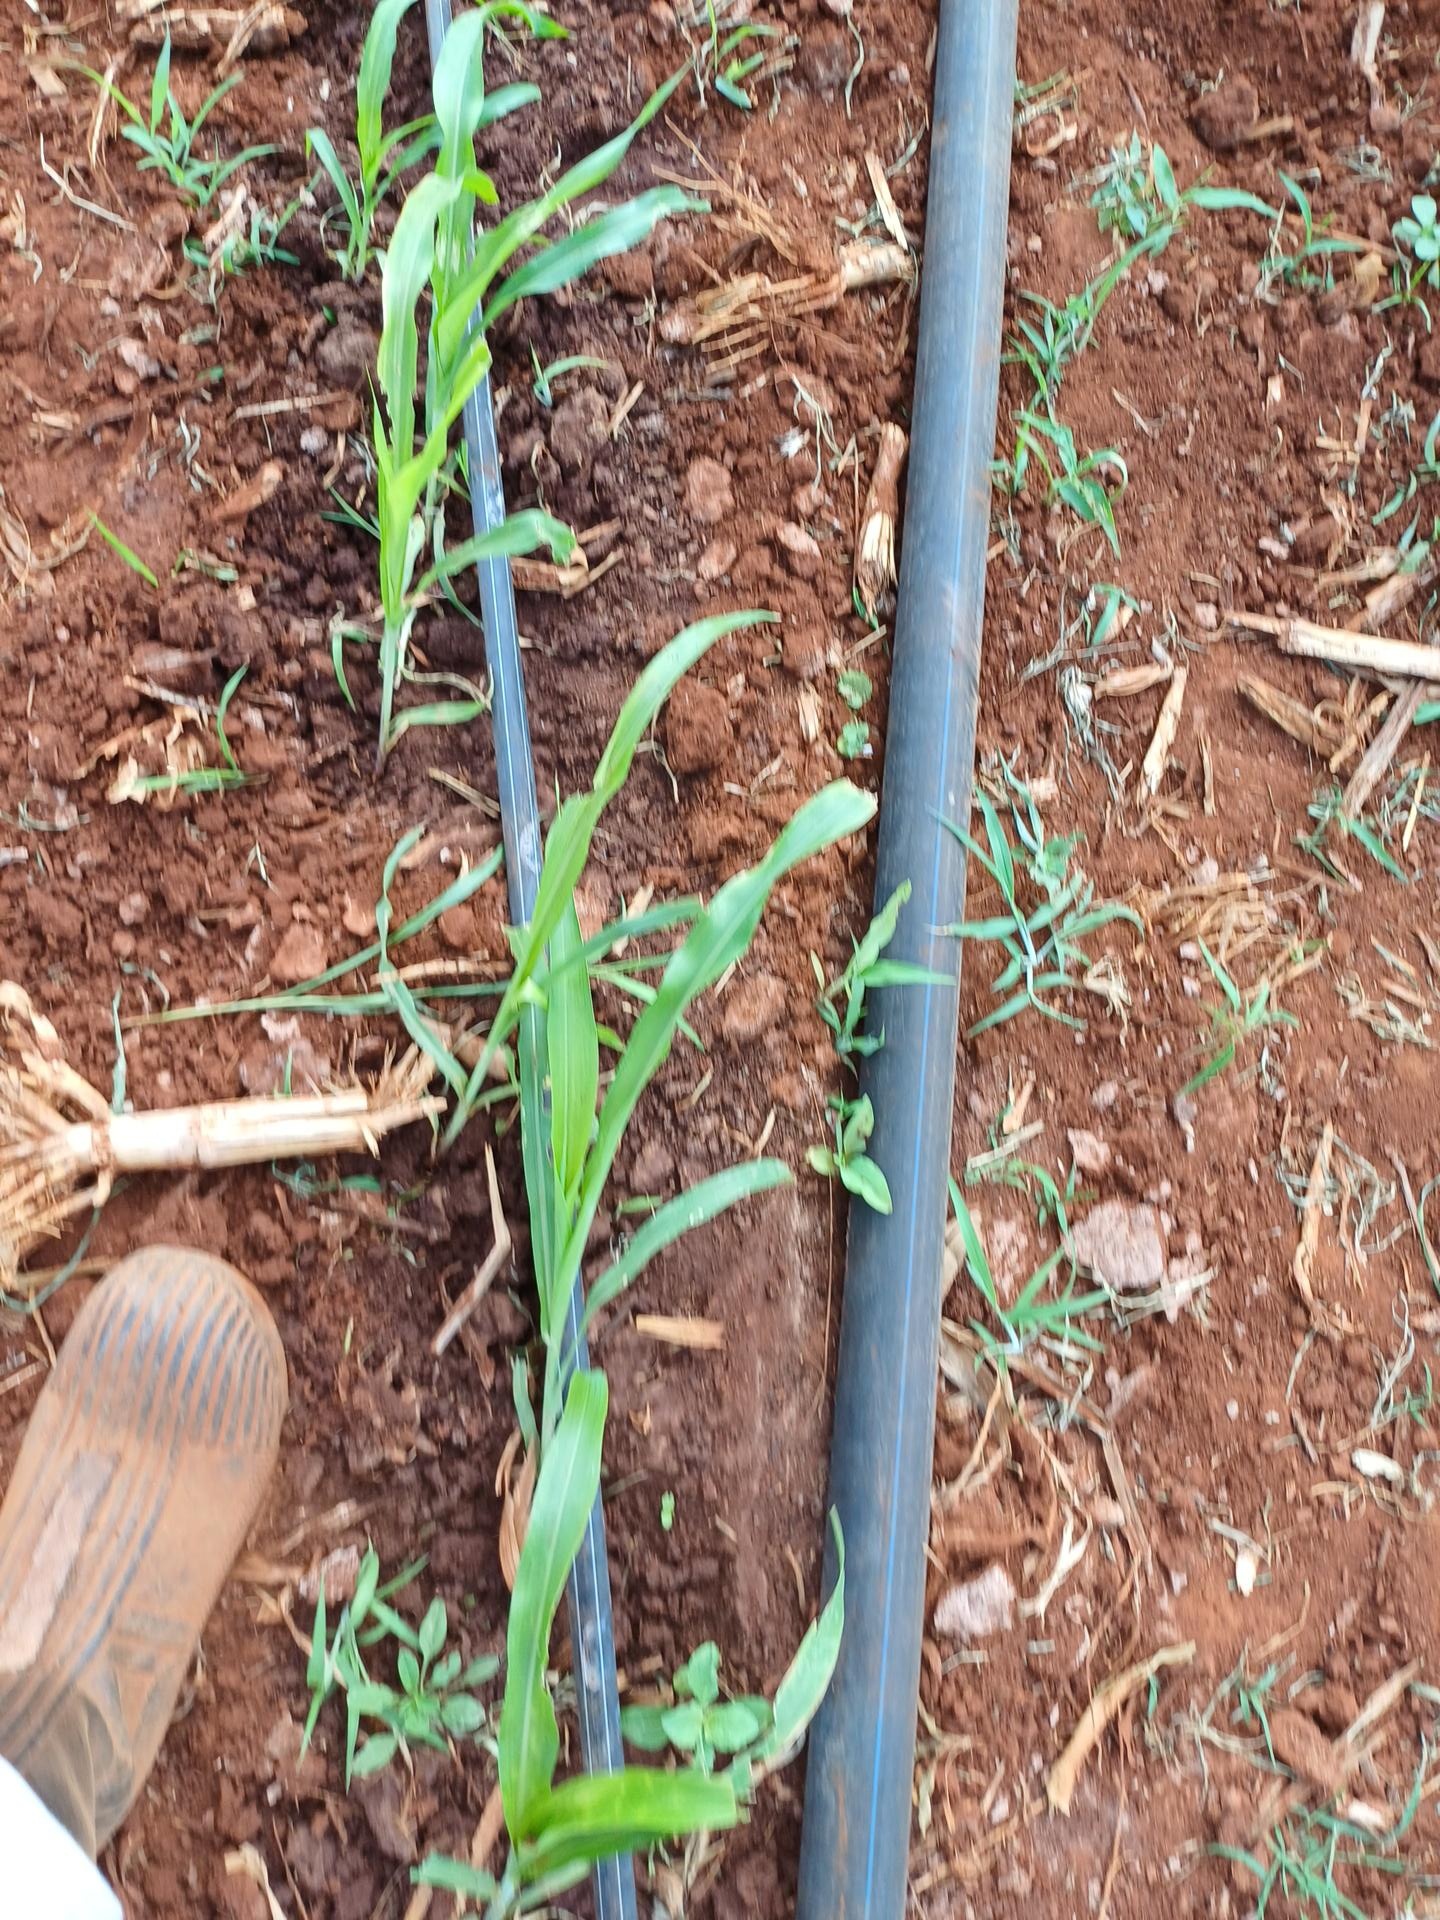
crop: sorghum
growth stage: vegetative
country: Kenya
